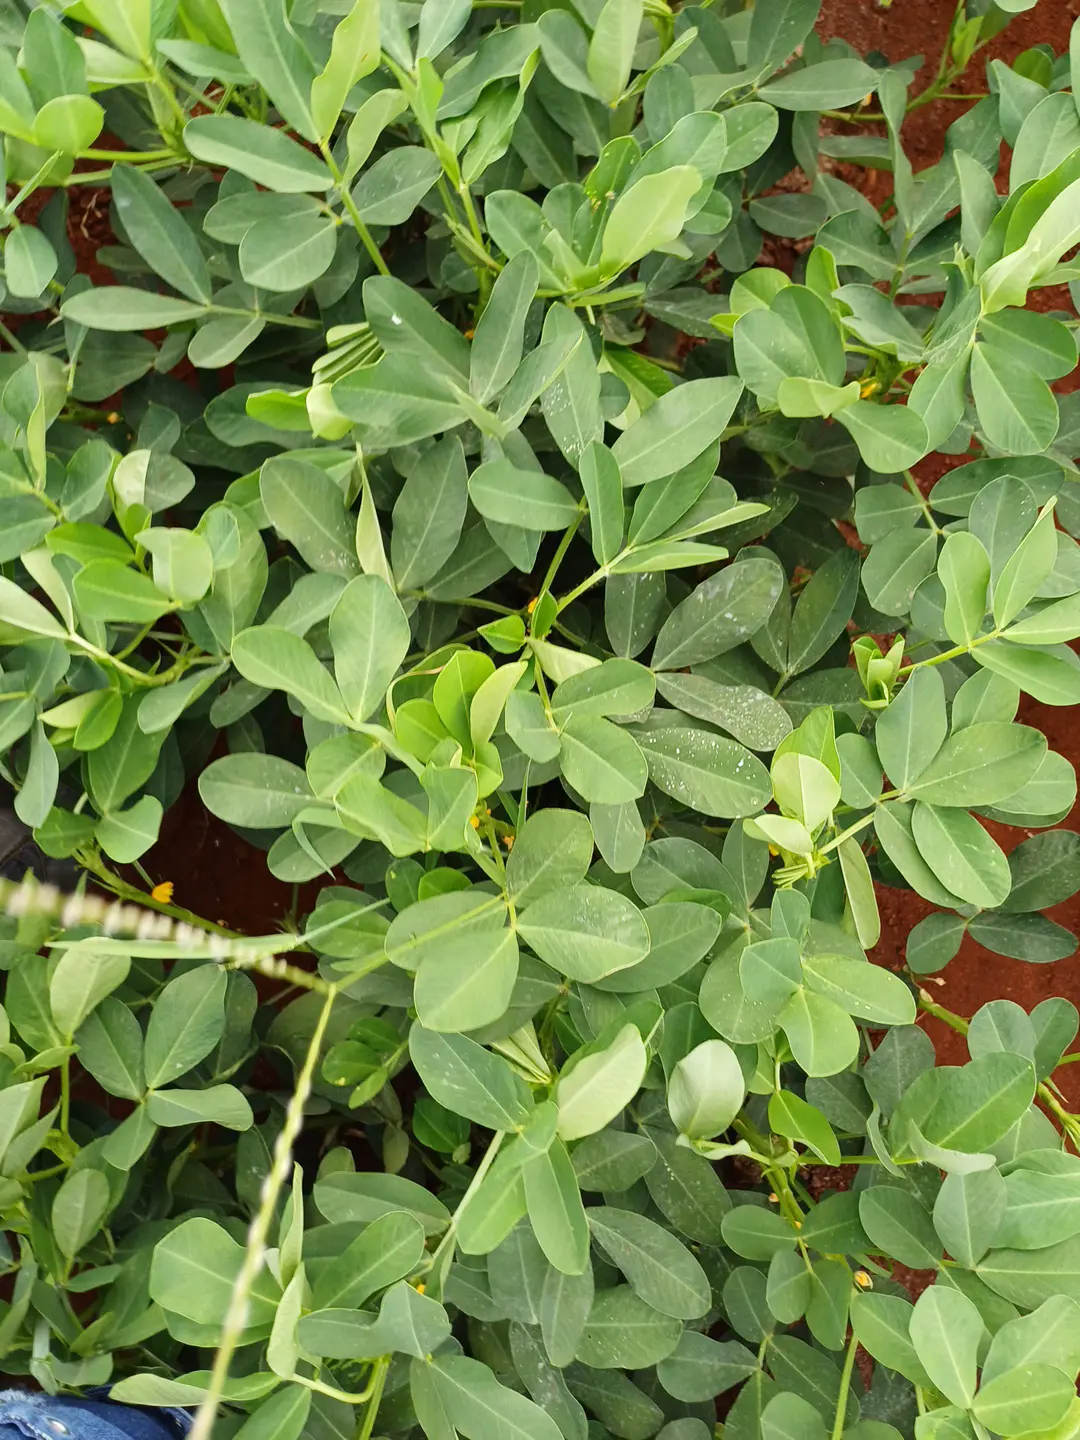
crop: groundnut
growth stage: flowering
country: Kenya
